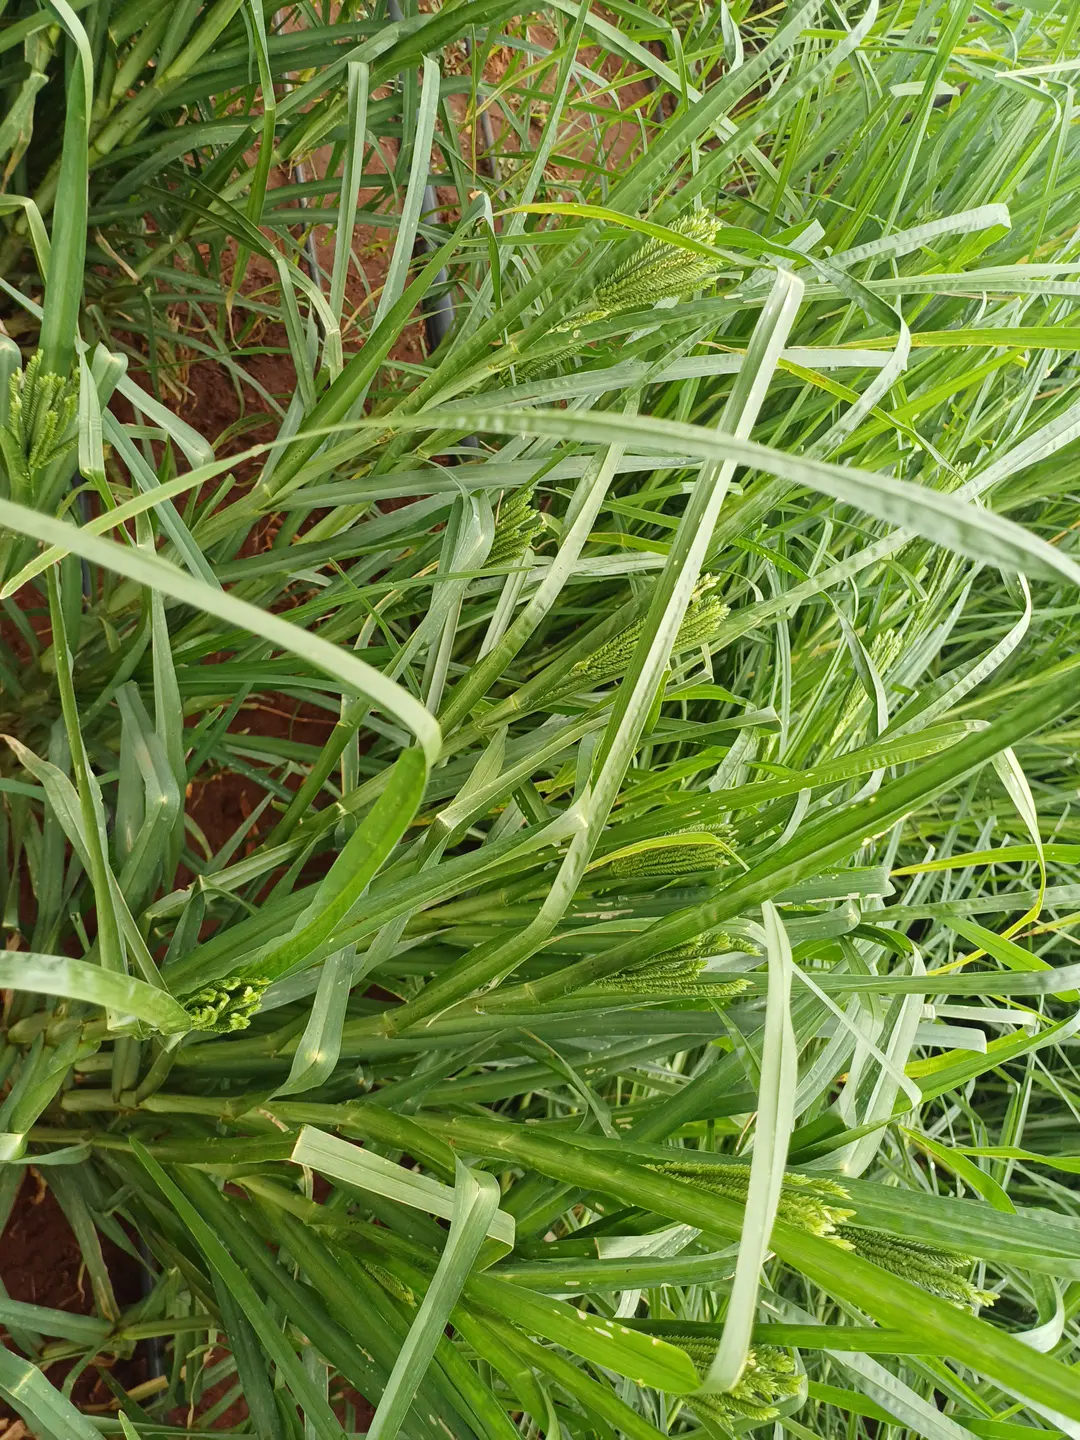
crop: finger millet
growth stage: heading tuber
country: Kenya
